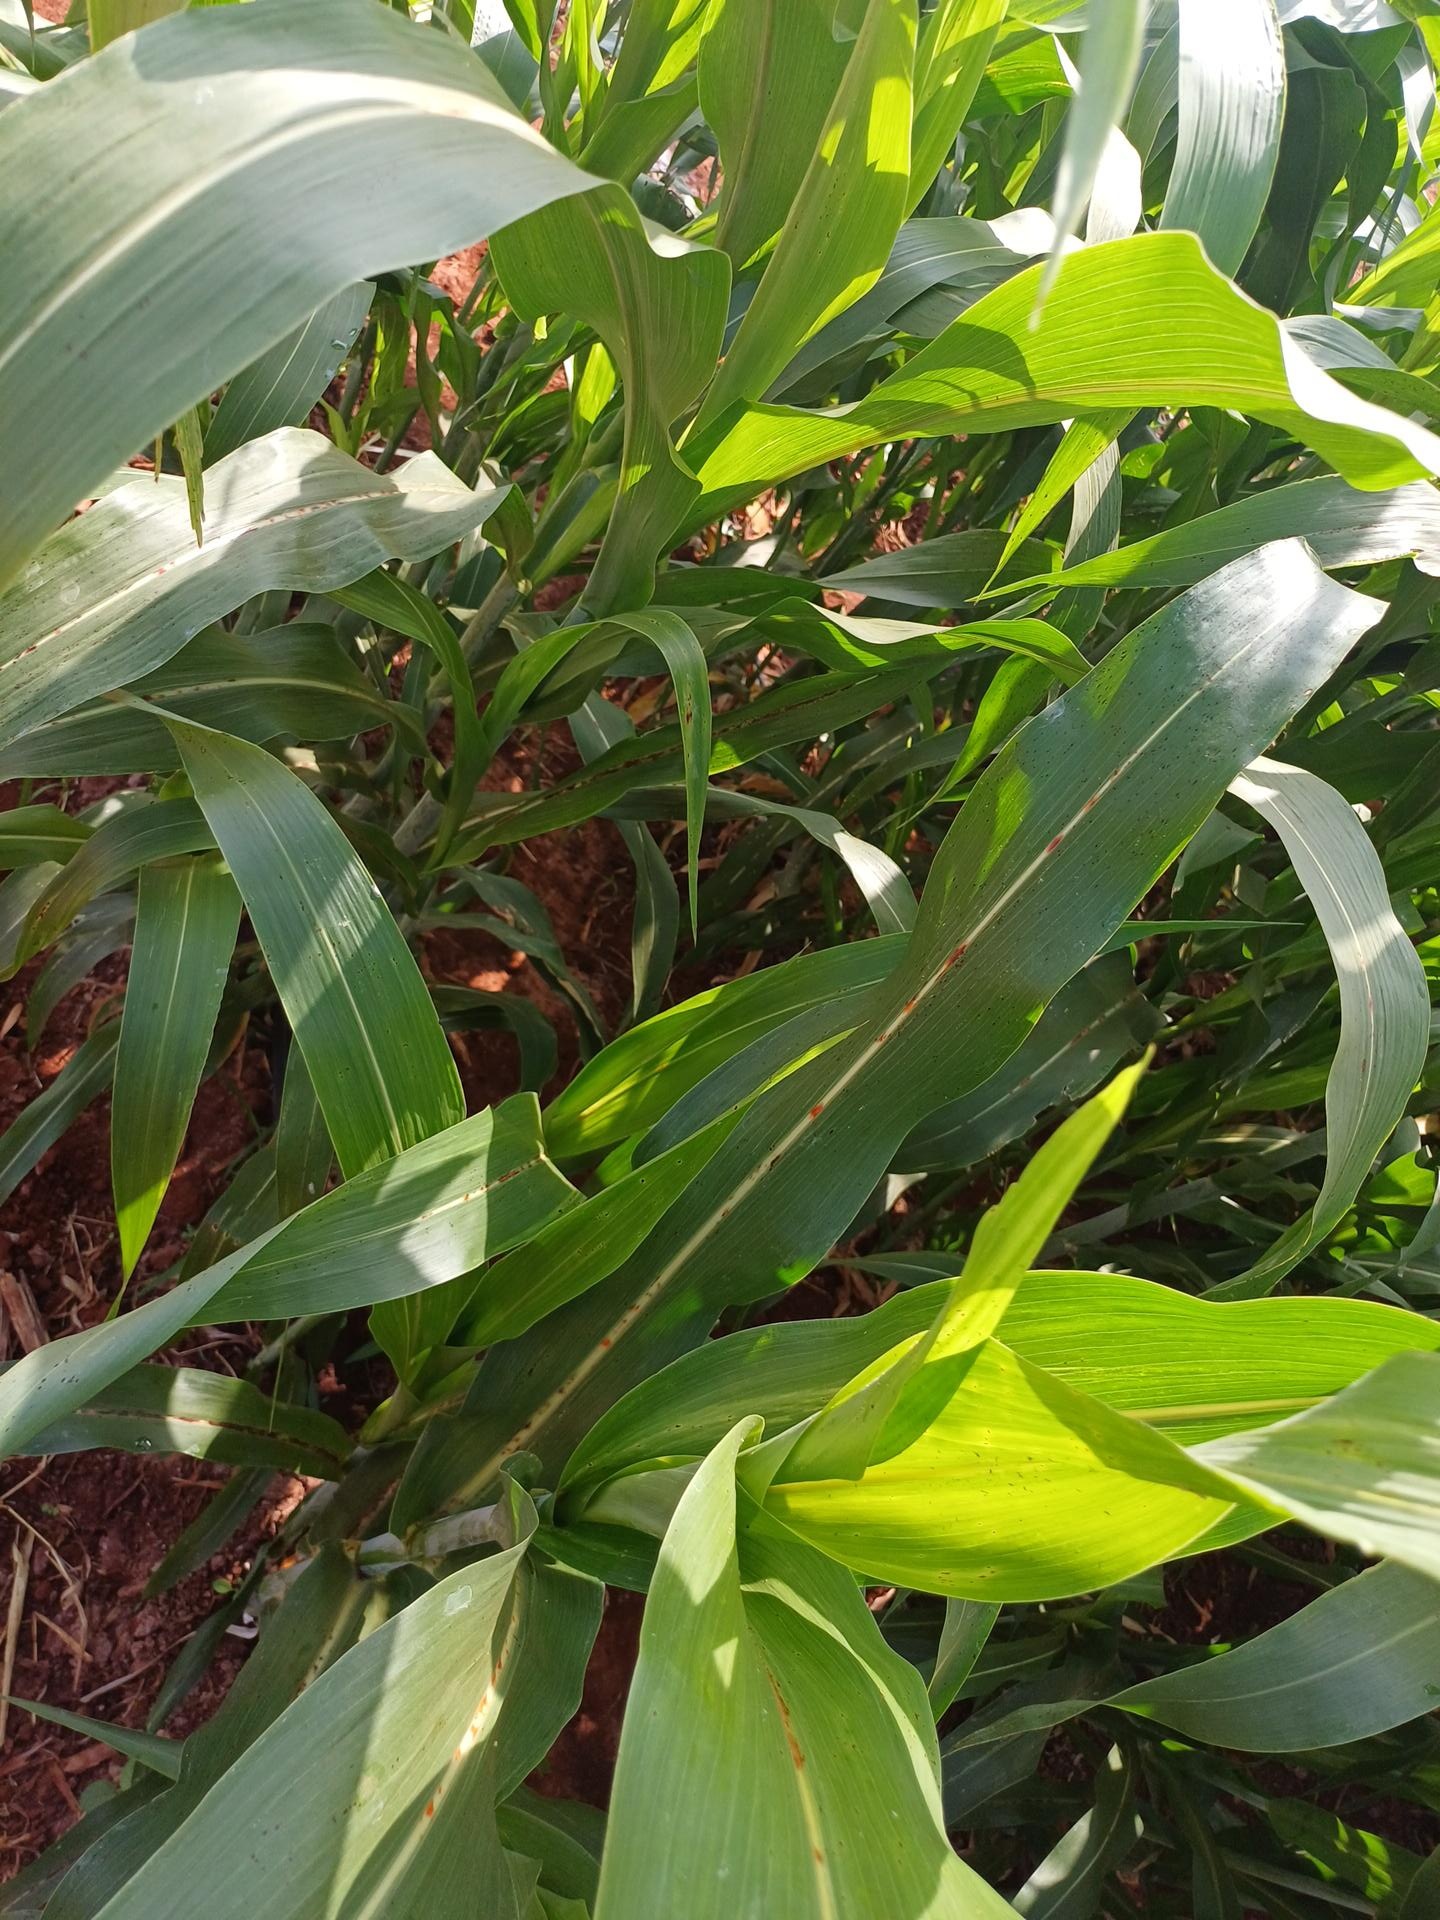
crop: sorghum
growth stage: vegetative
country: Kenya
